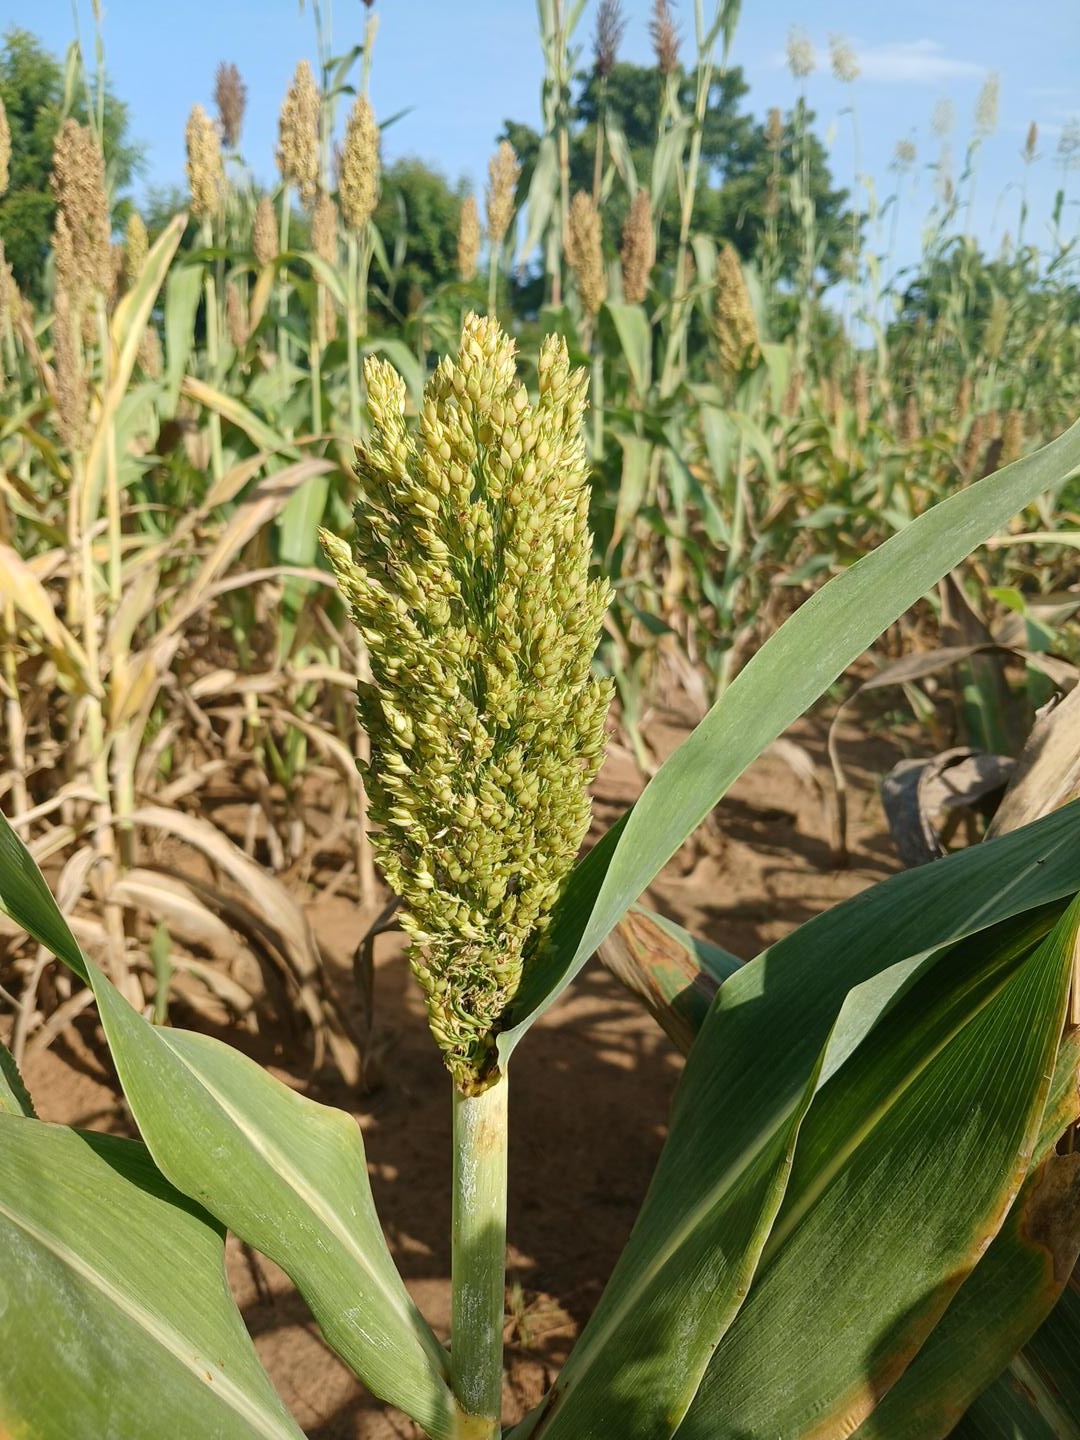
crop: sorghum
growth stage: filling grain
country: Senegal
